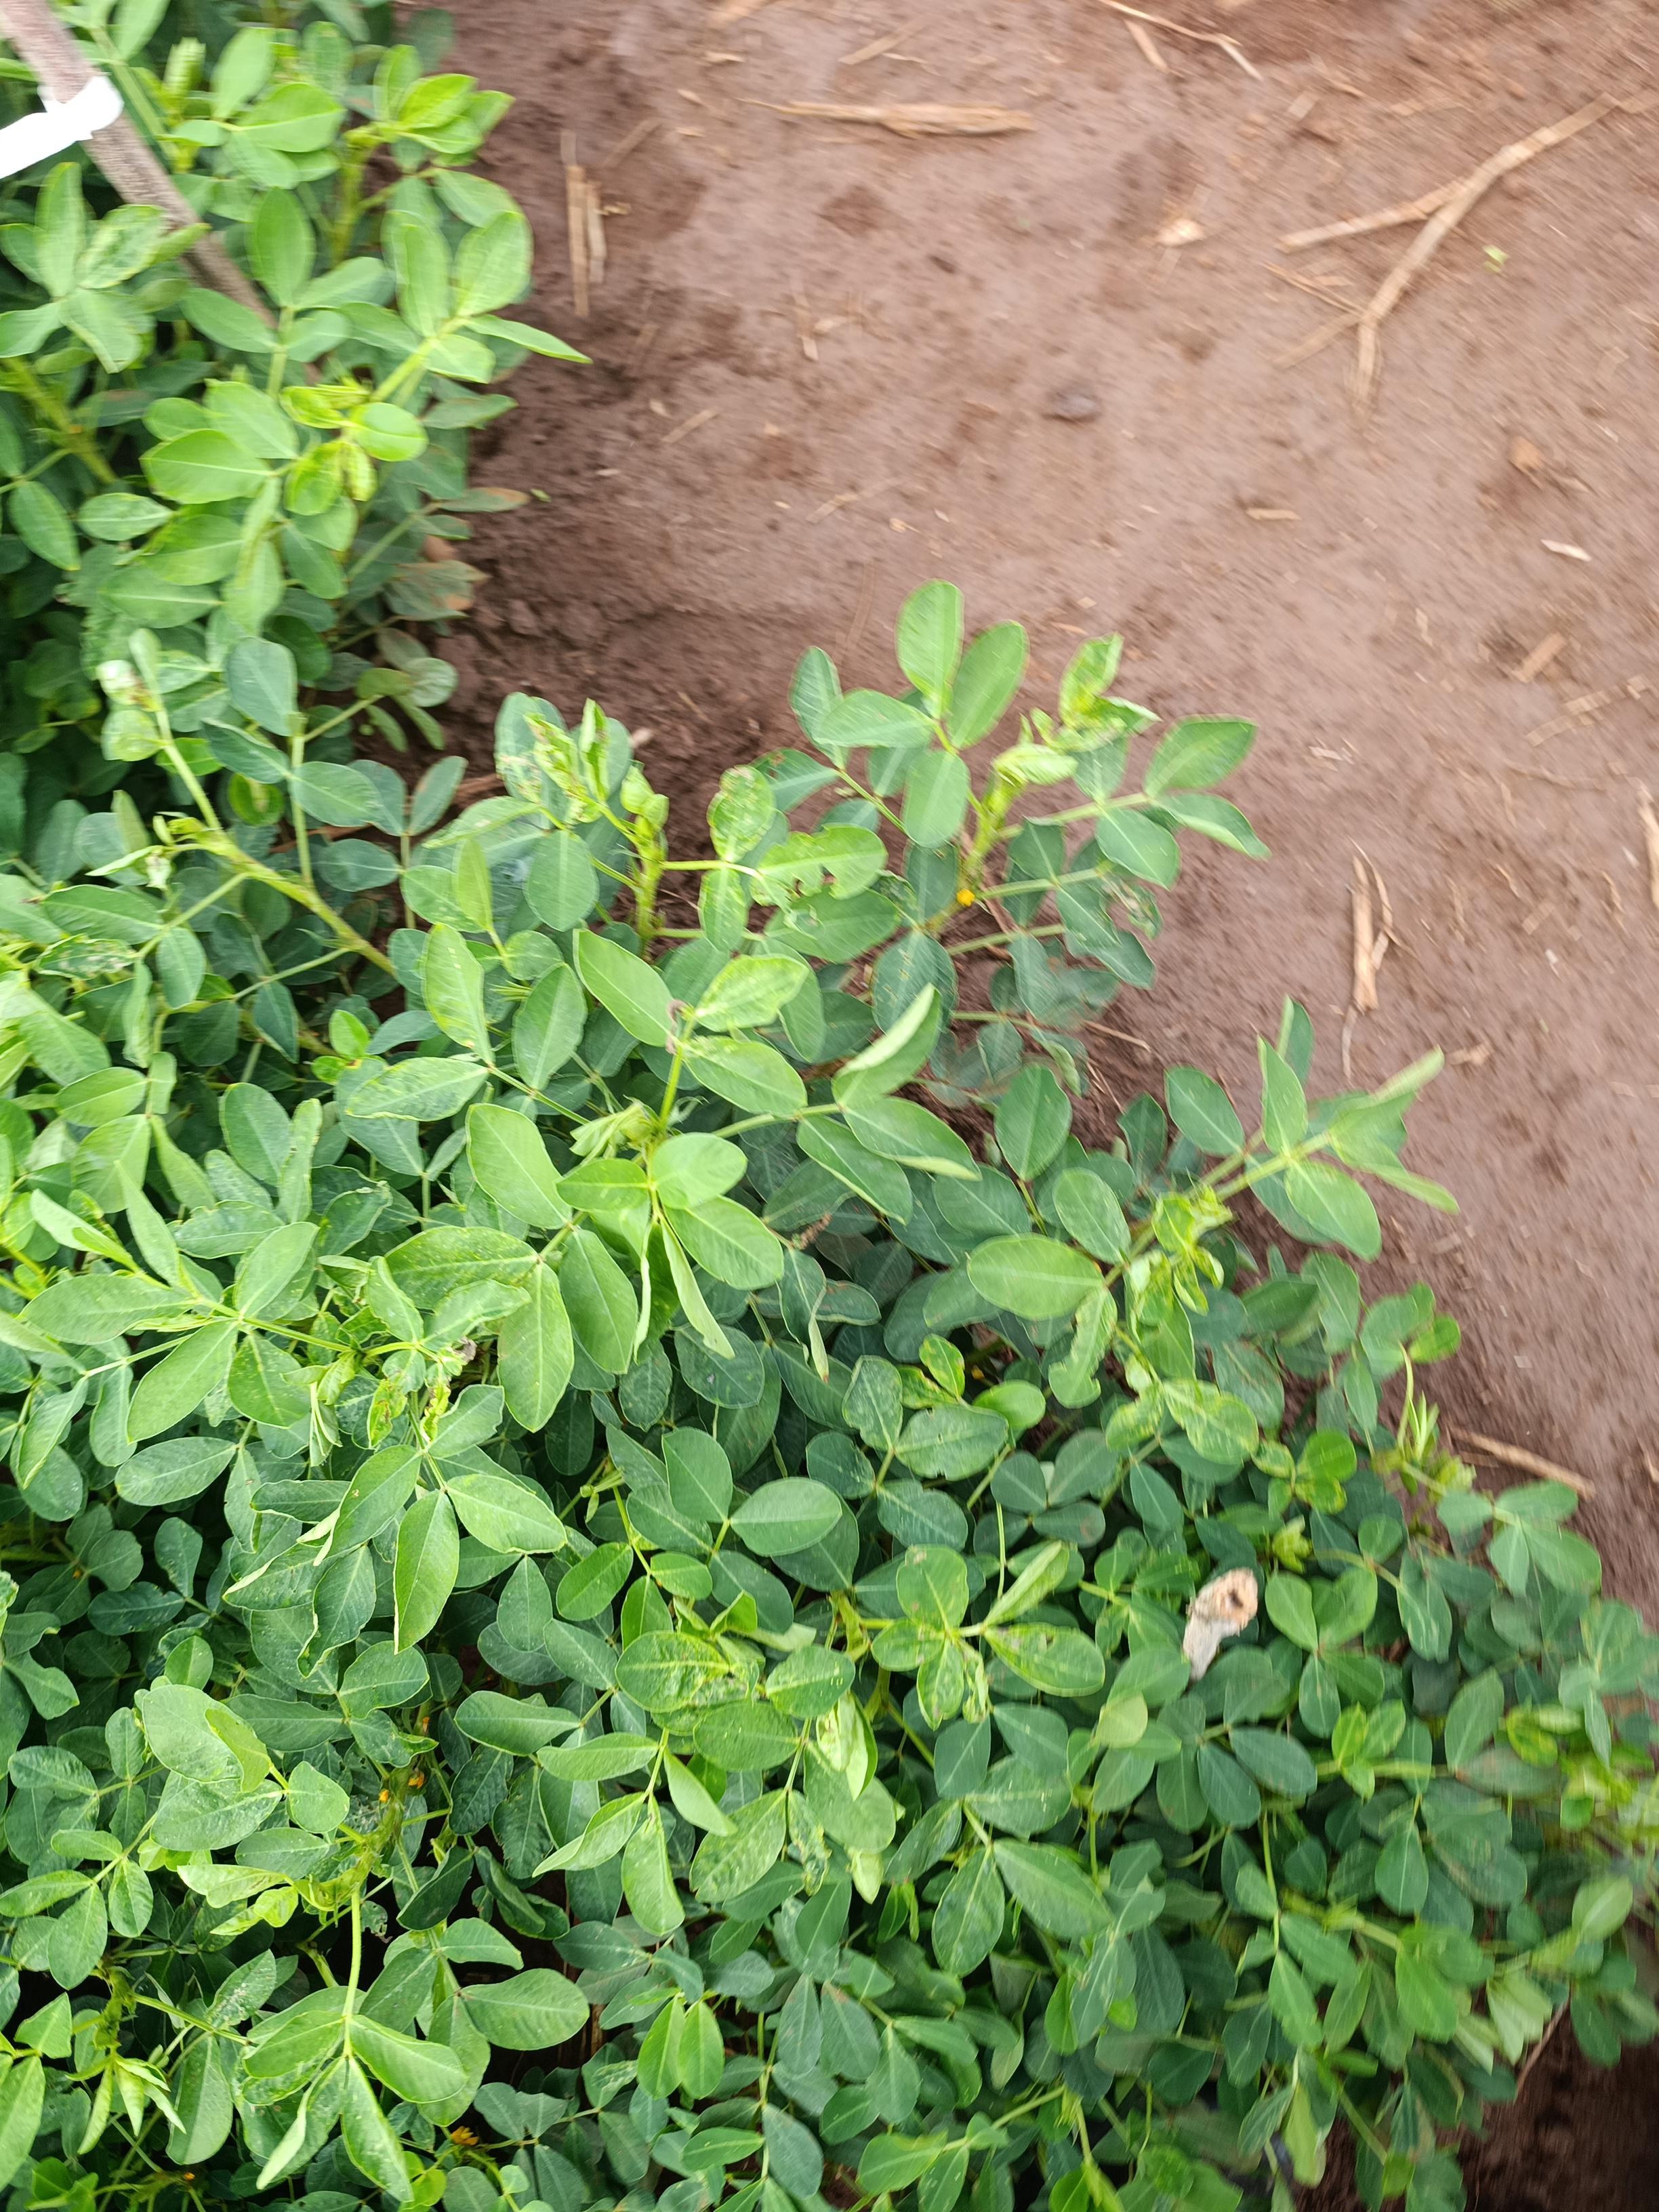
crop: groundnut
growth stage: flowering
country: Kenya
